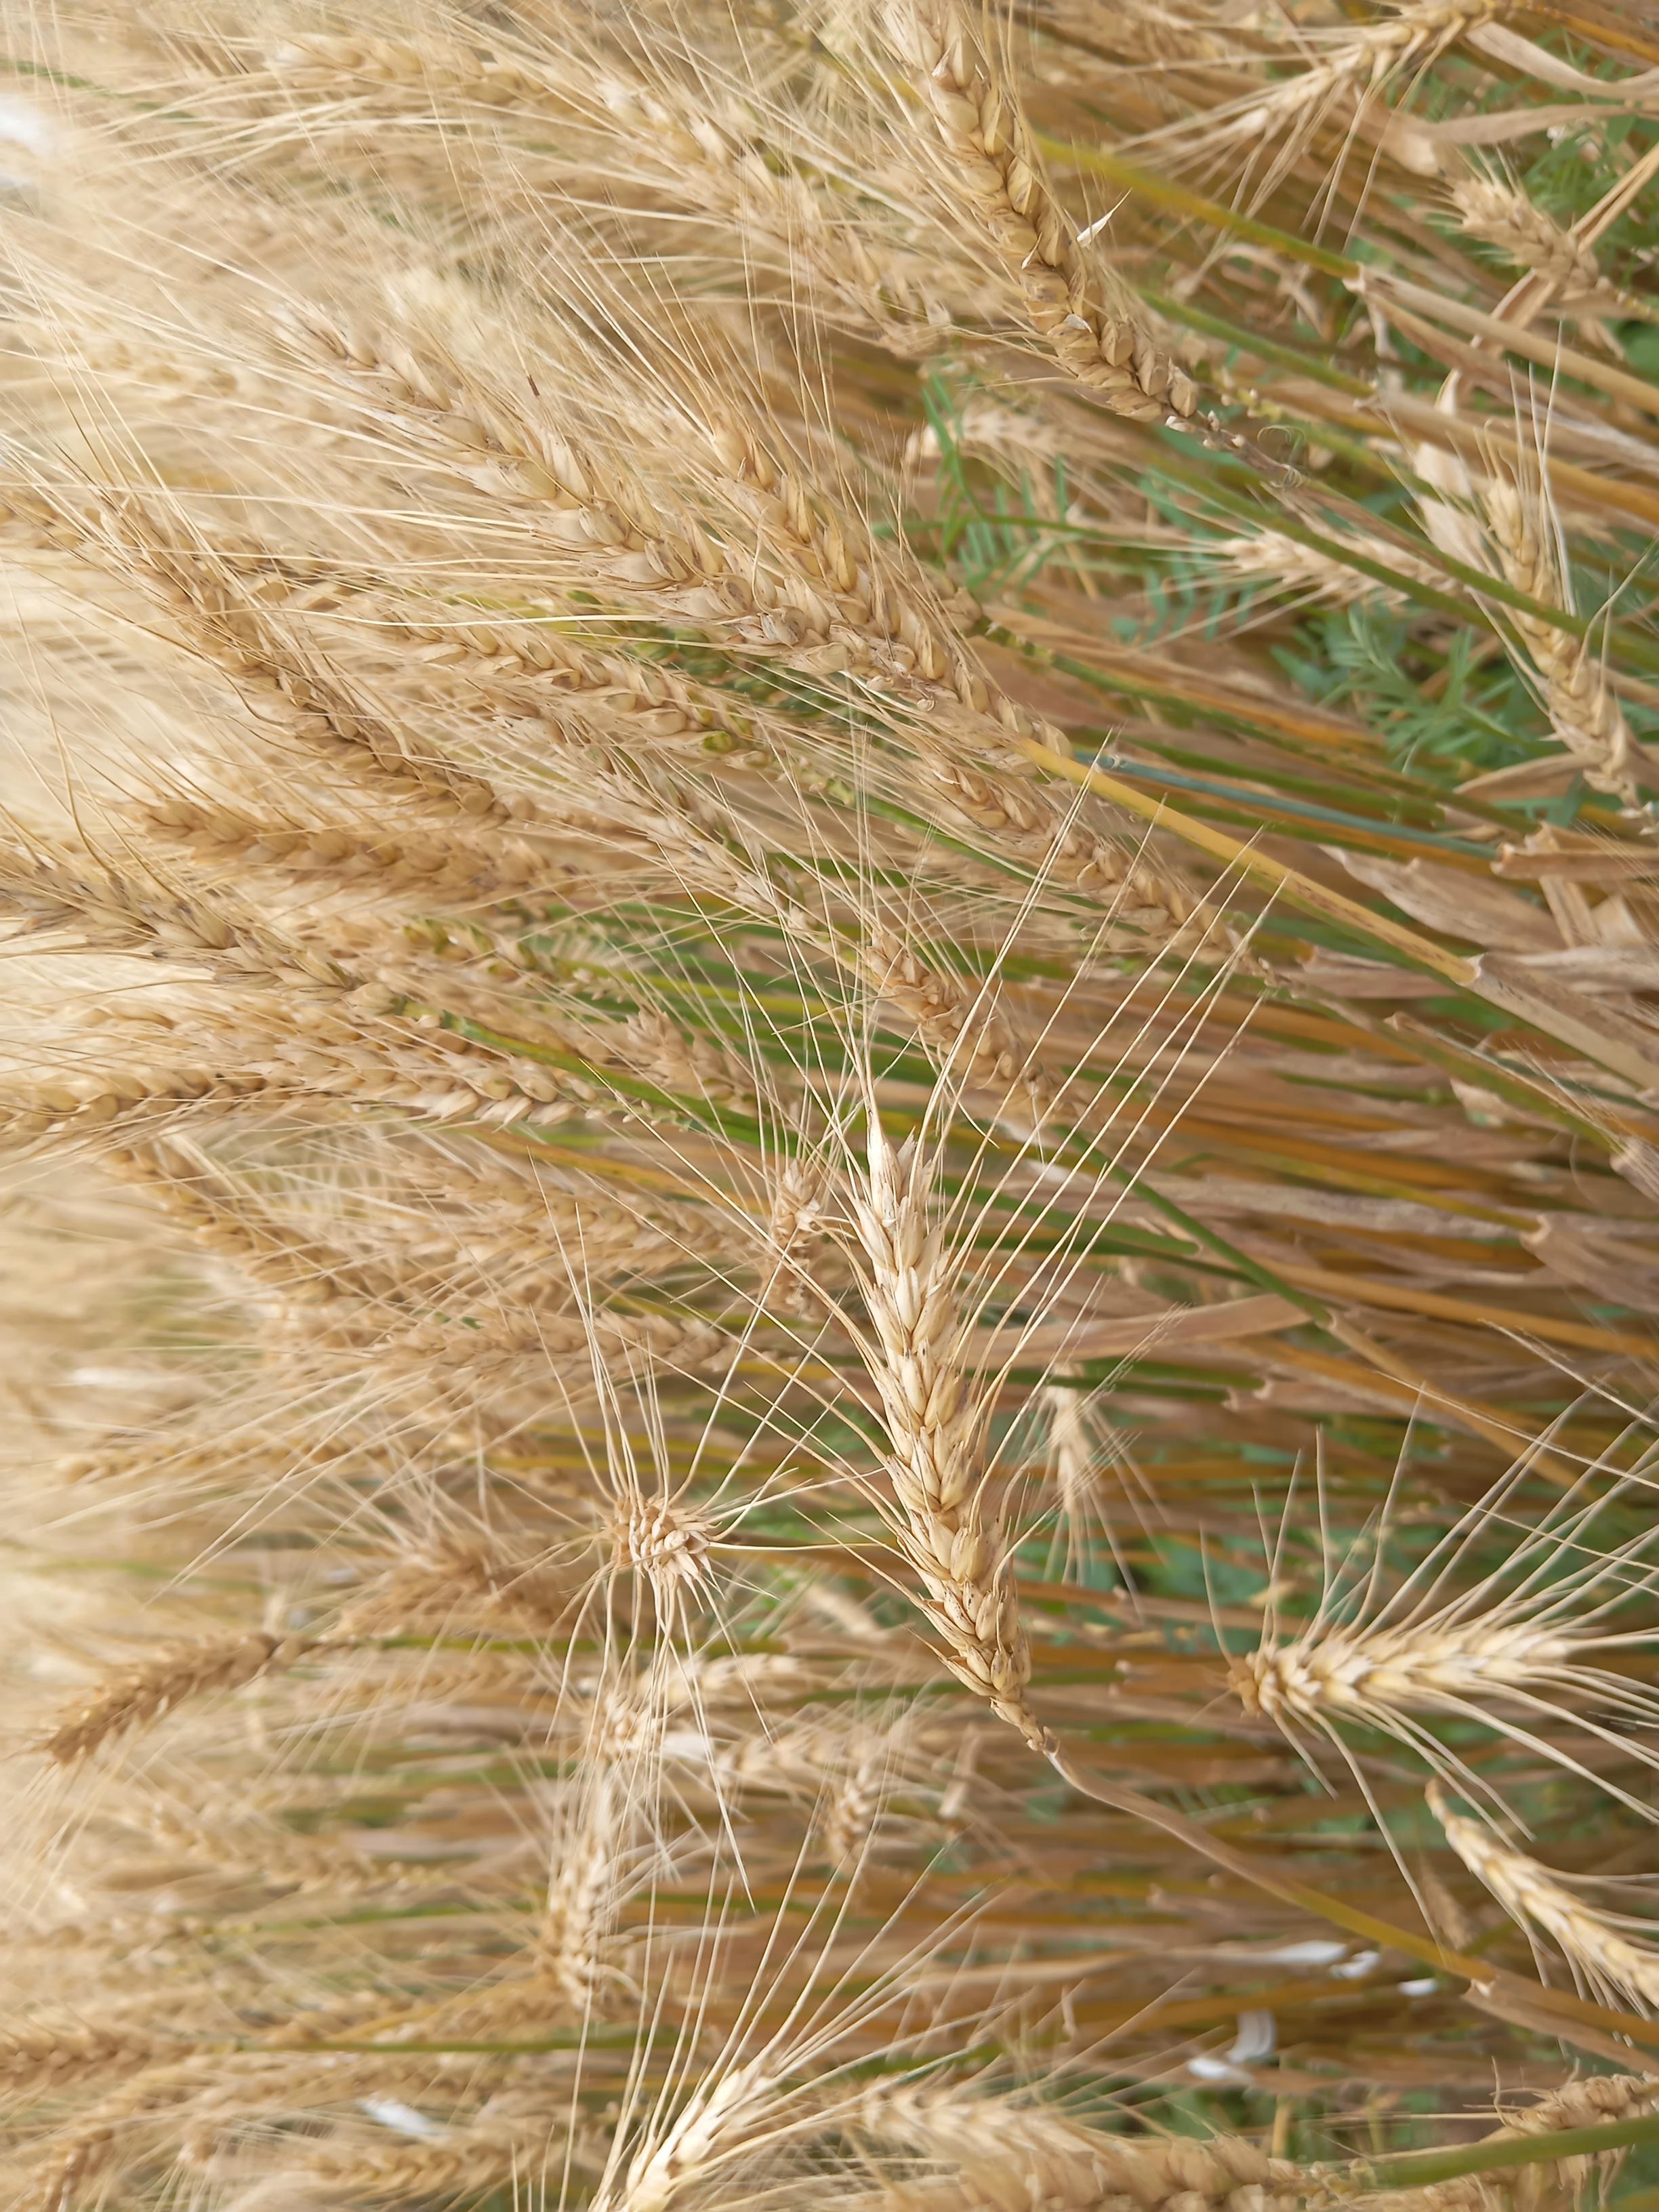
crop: wheat
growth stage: maturity
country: Kenya
